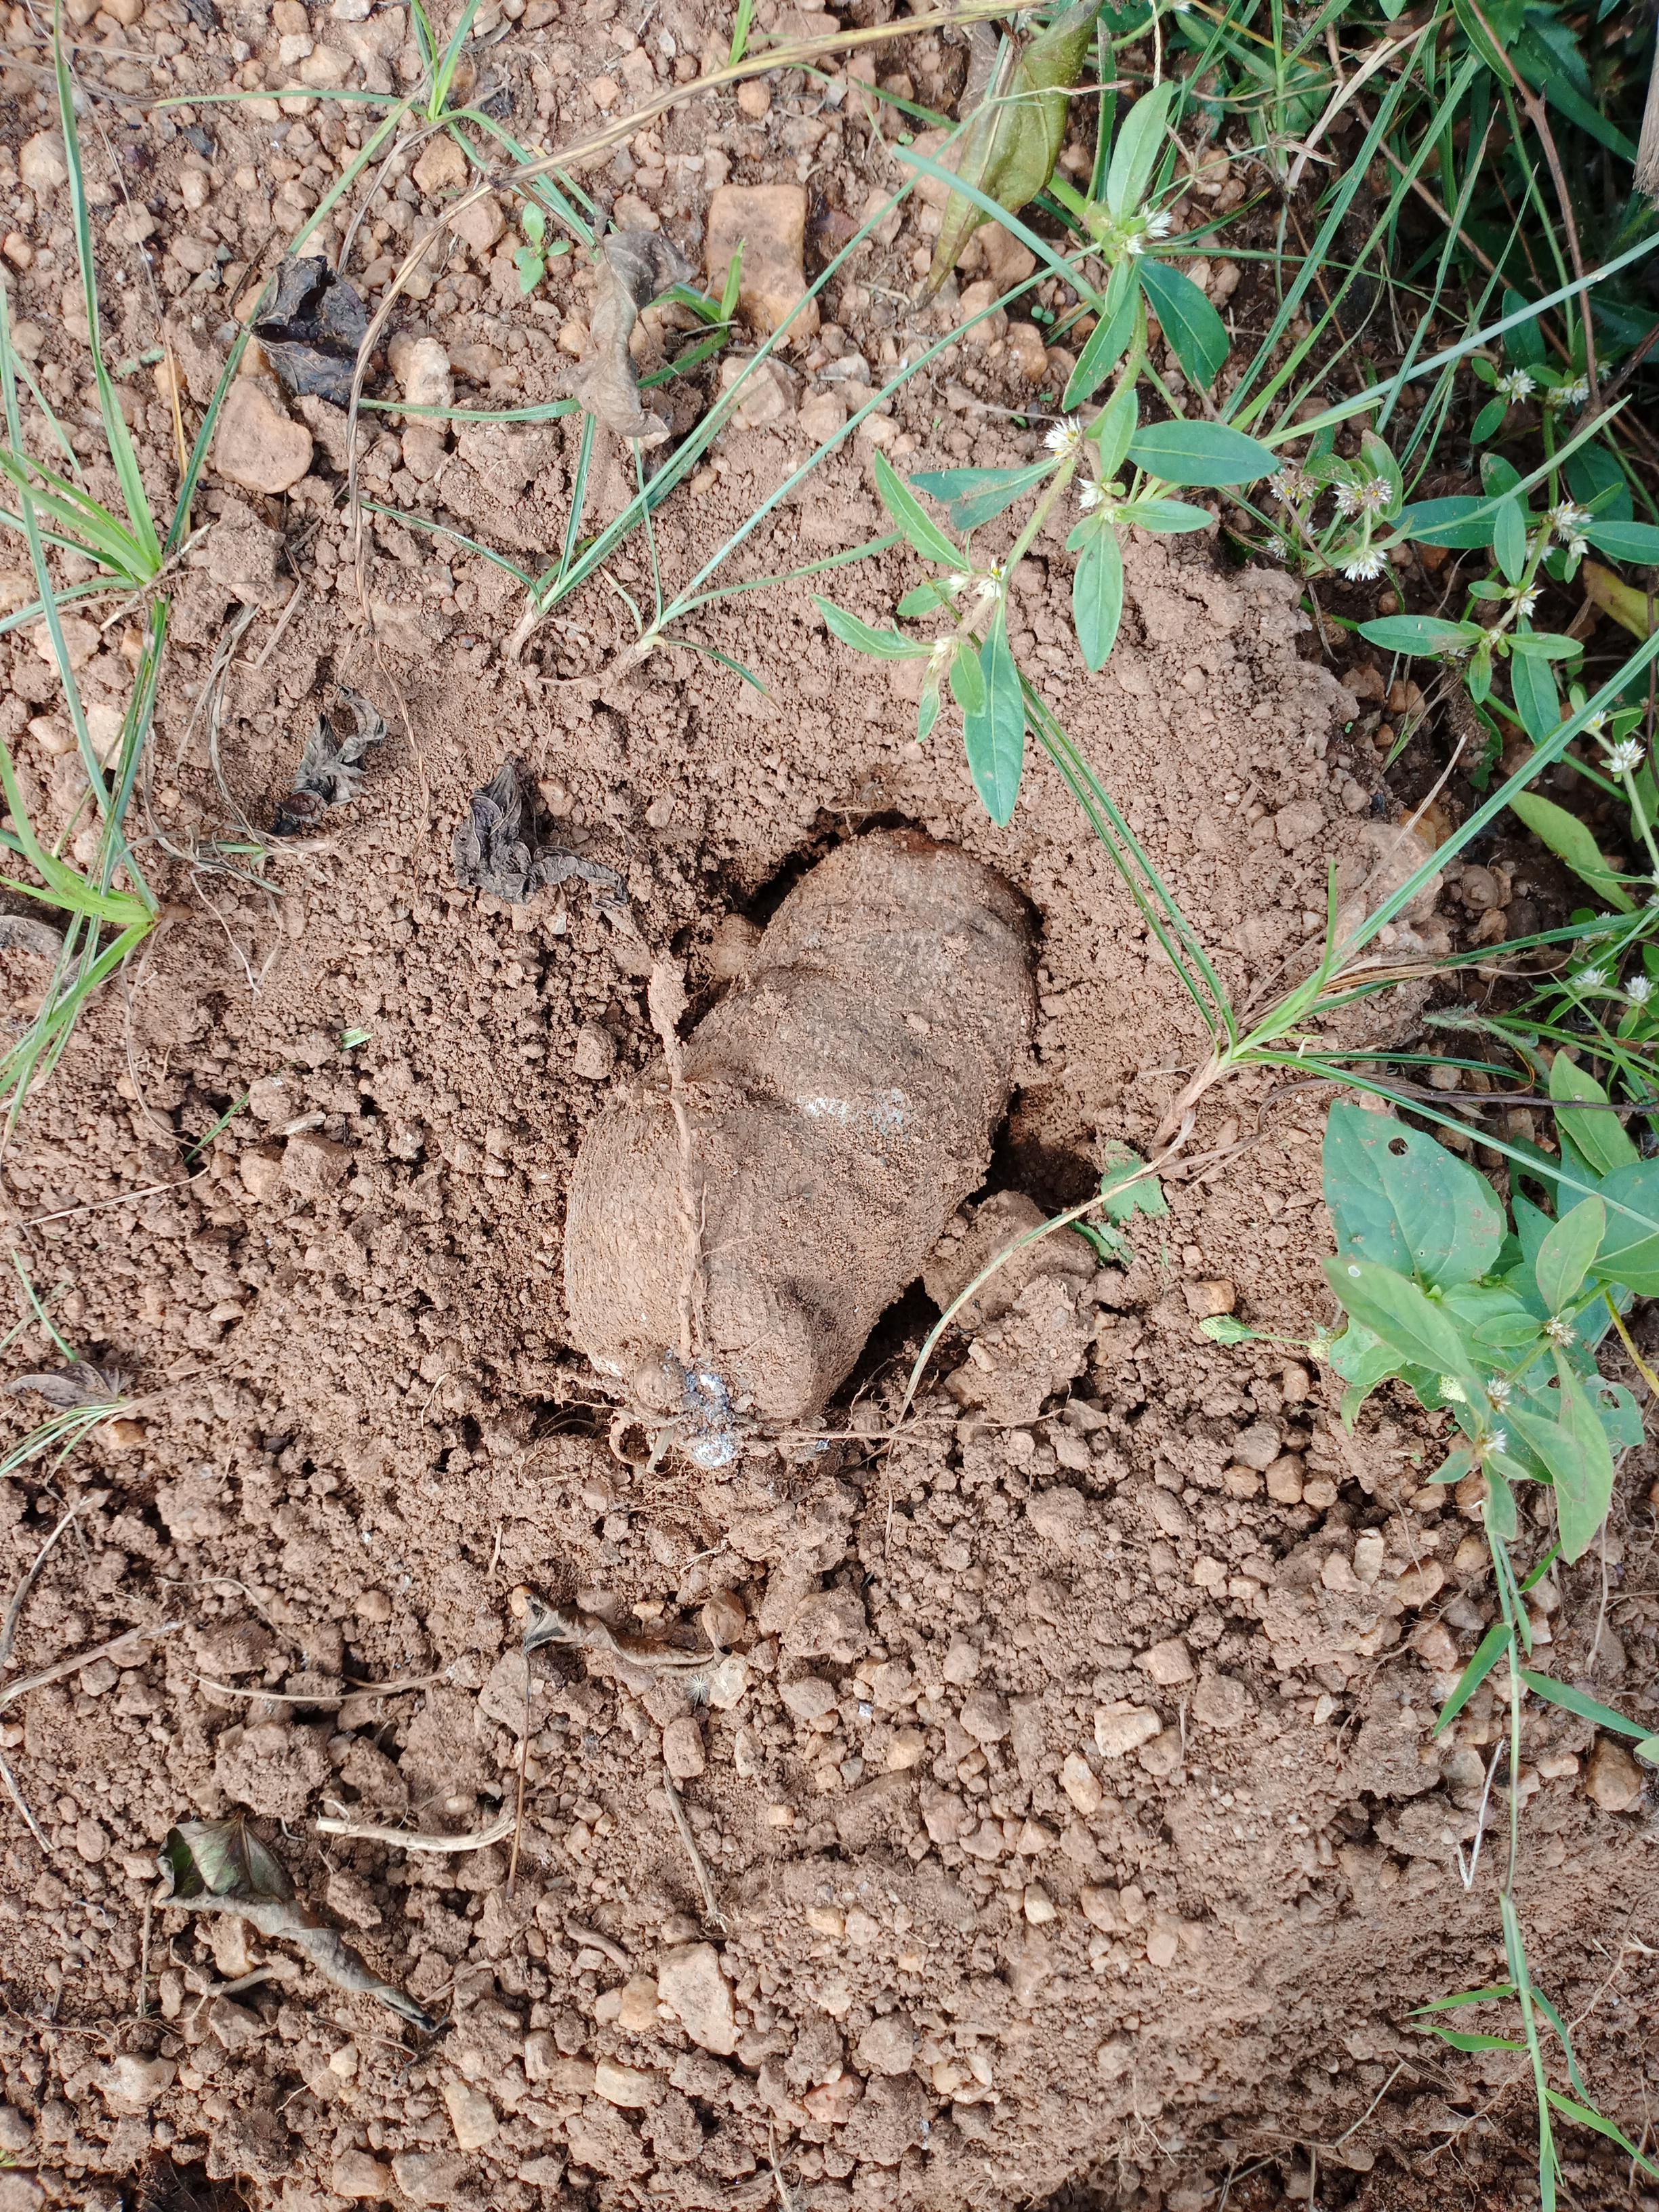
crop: yam
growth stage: harvest
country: Nigeria
